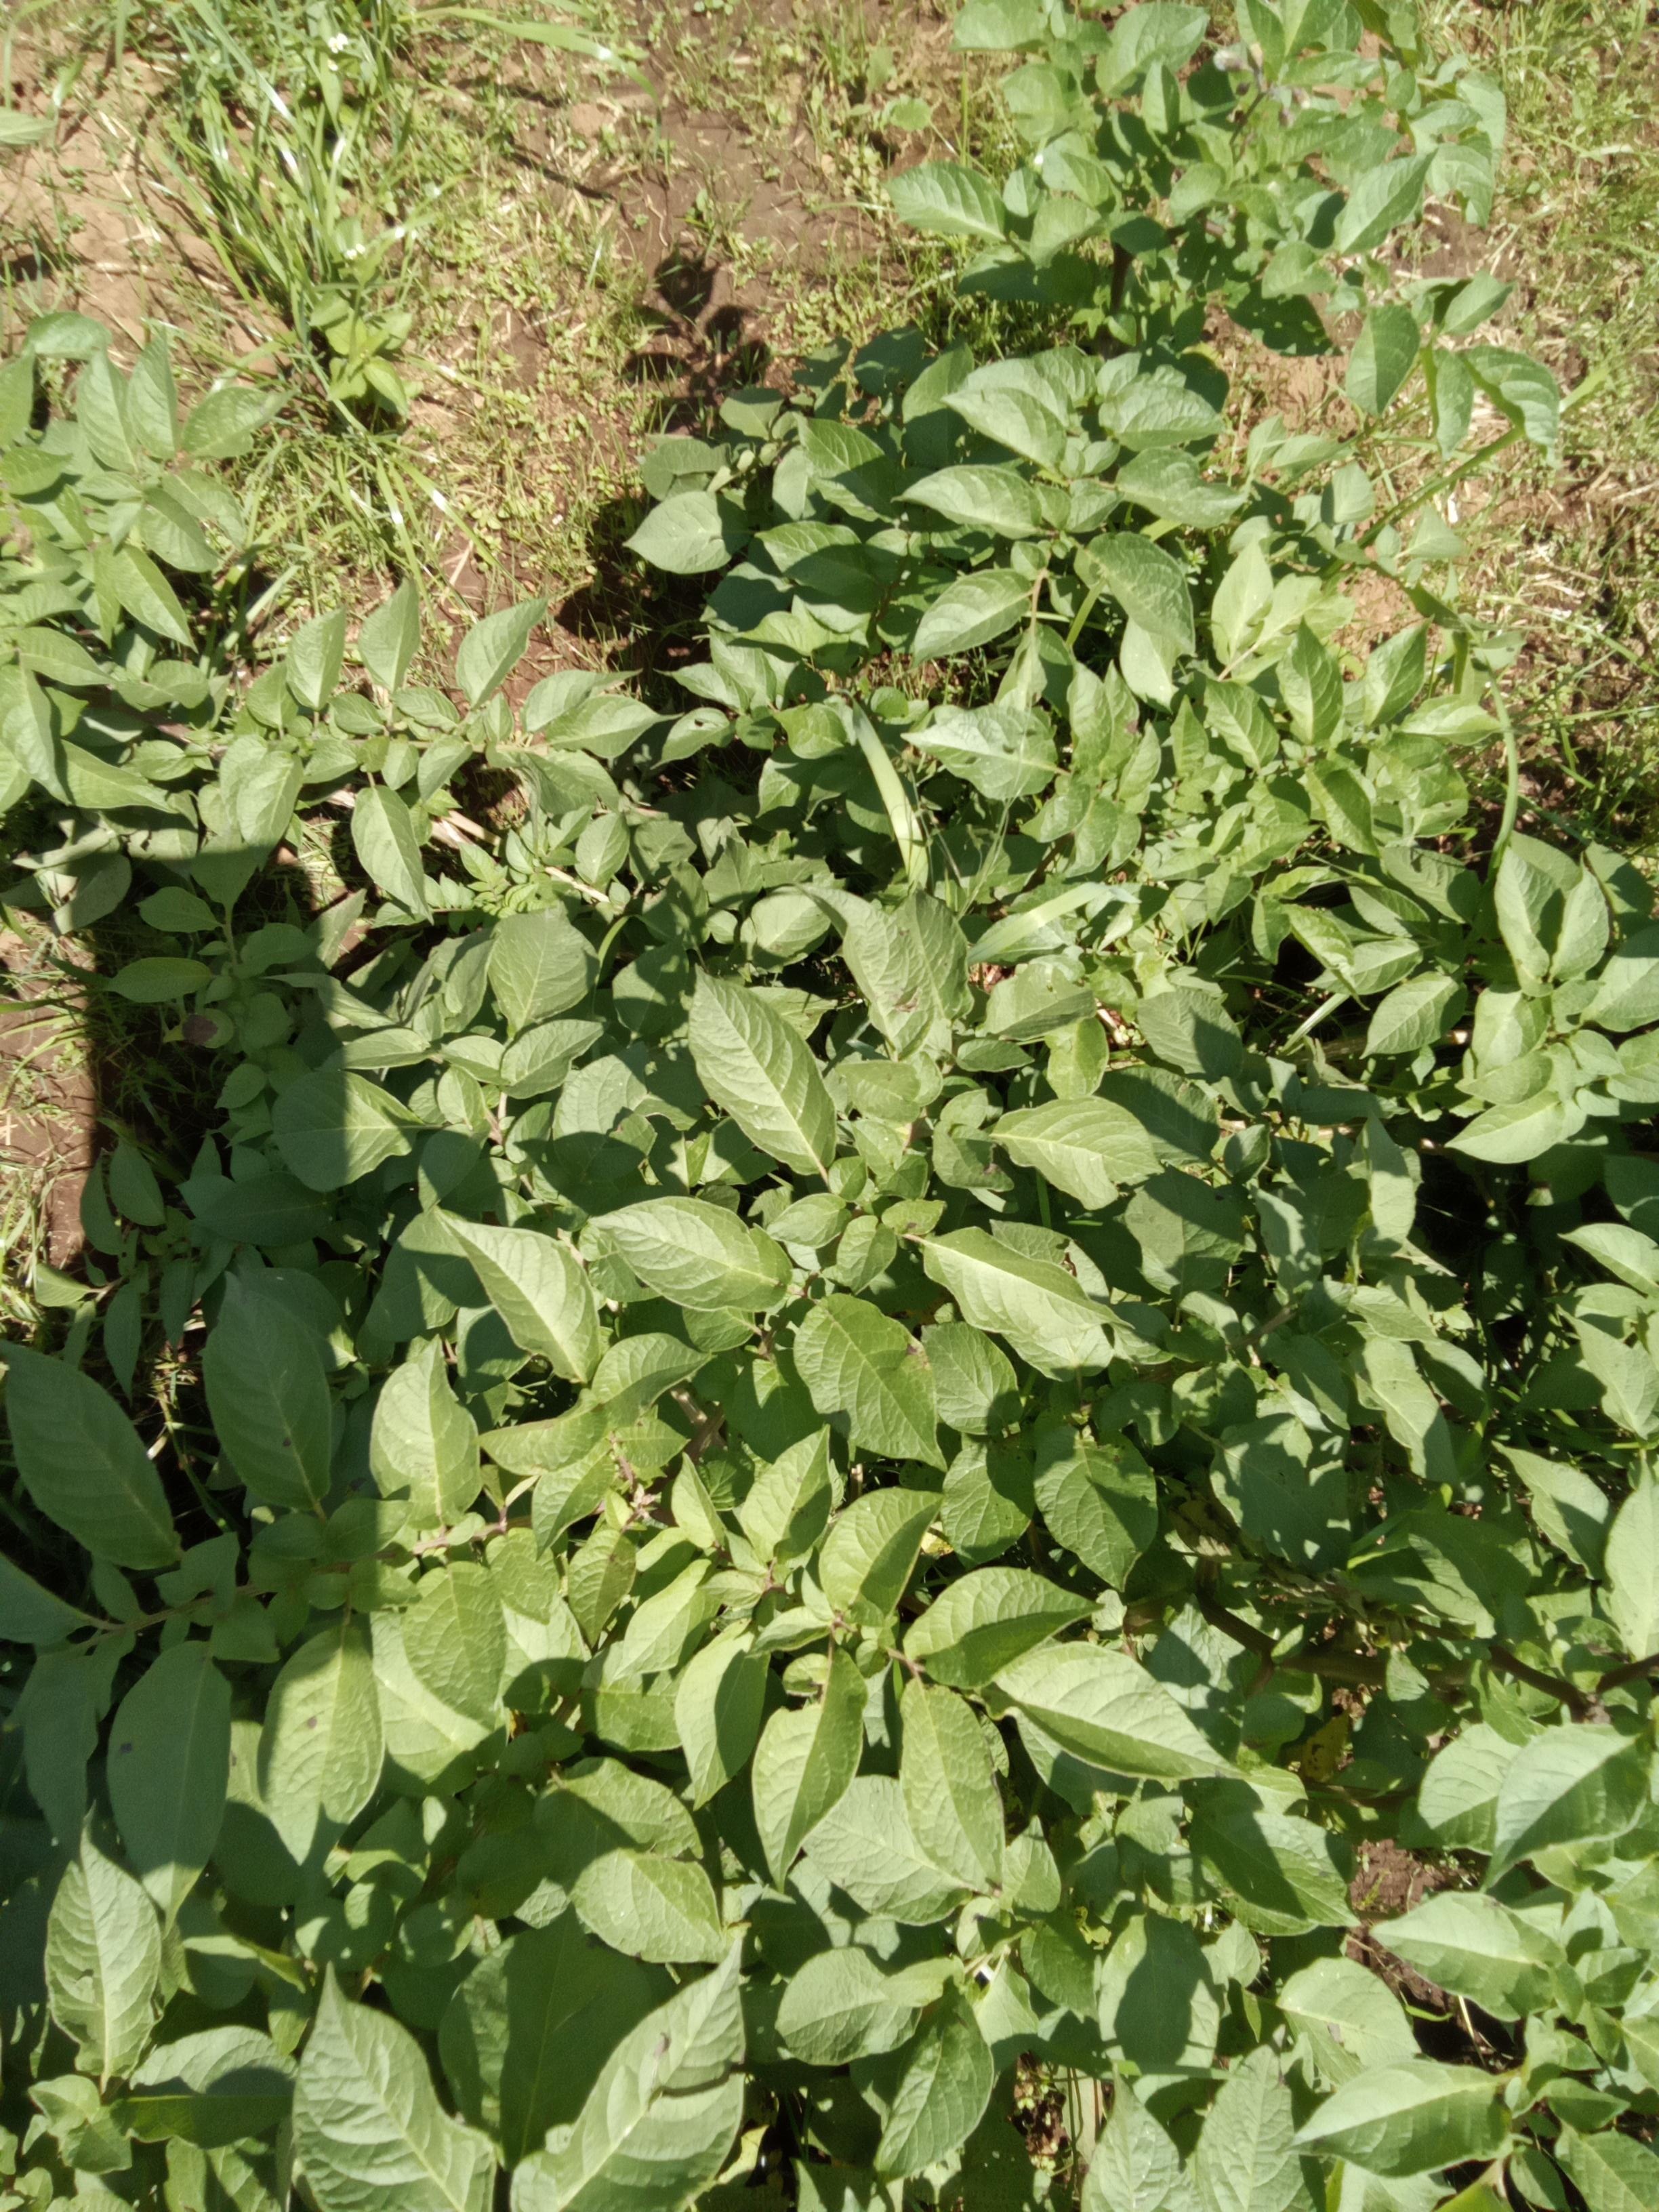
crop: potato
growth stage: flowering
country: Kenya
